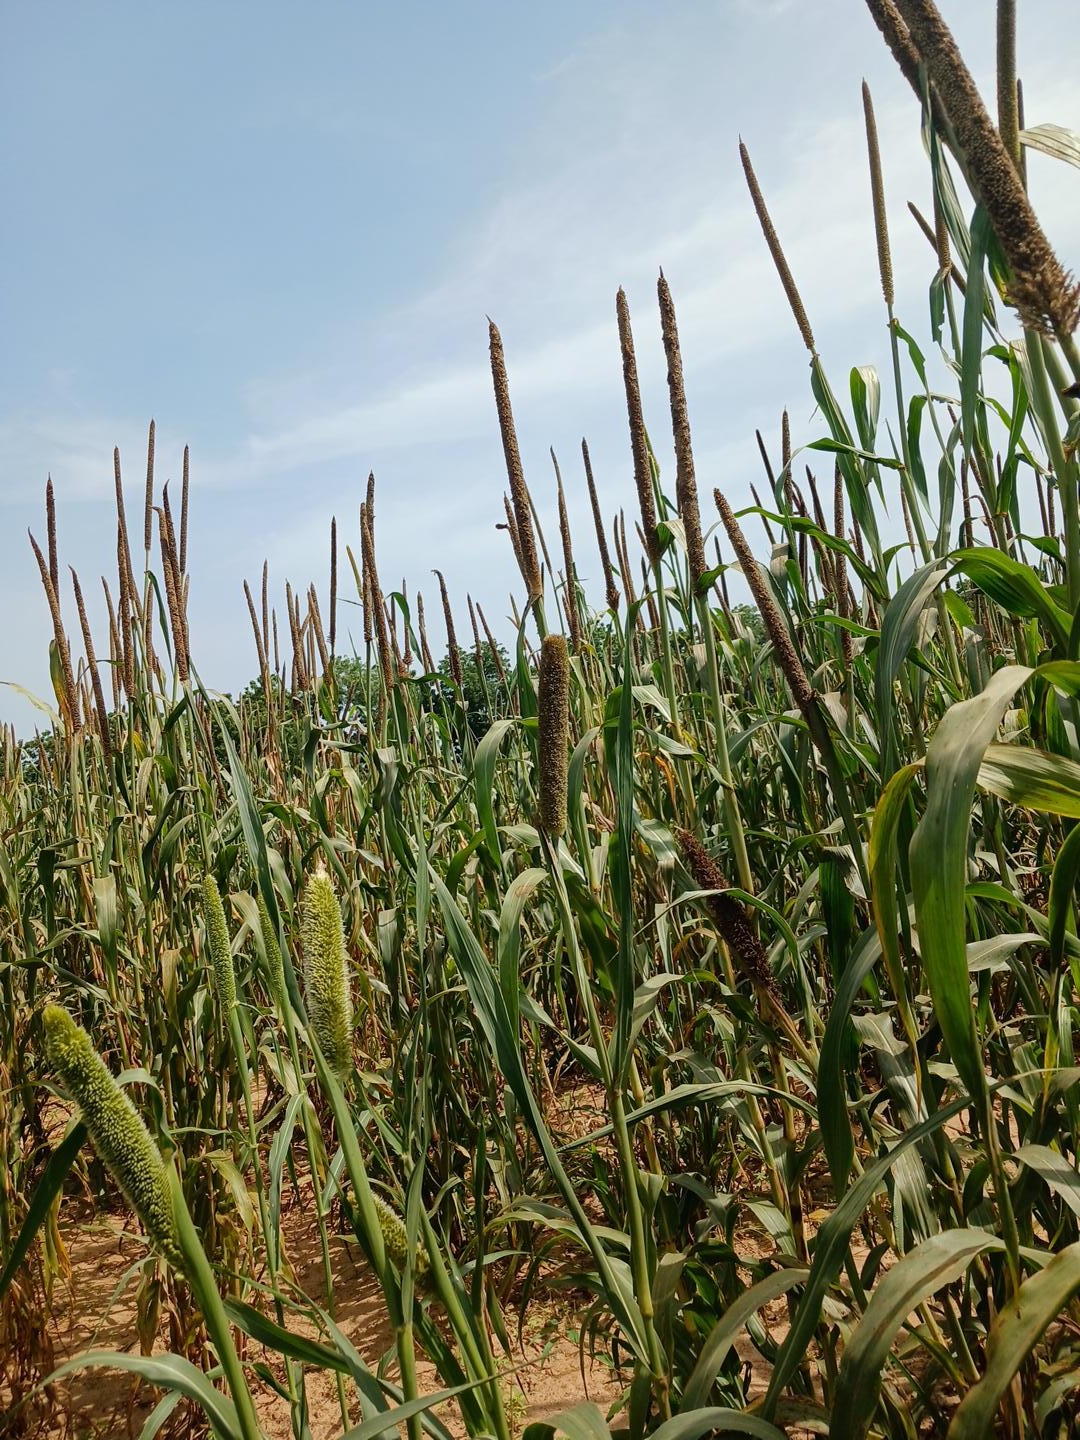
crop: pearl millet
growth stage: filling grain
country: Senegal
